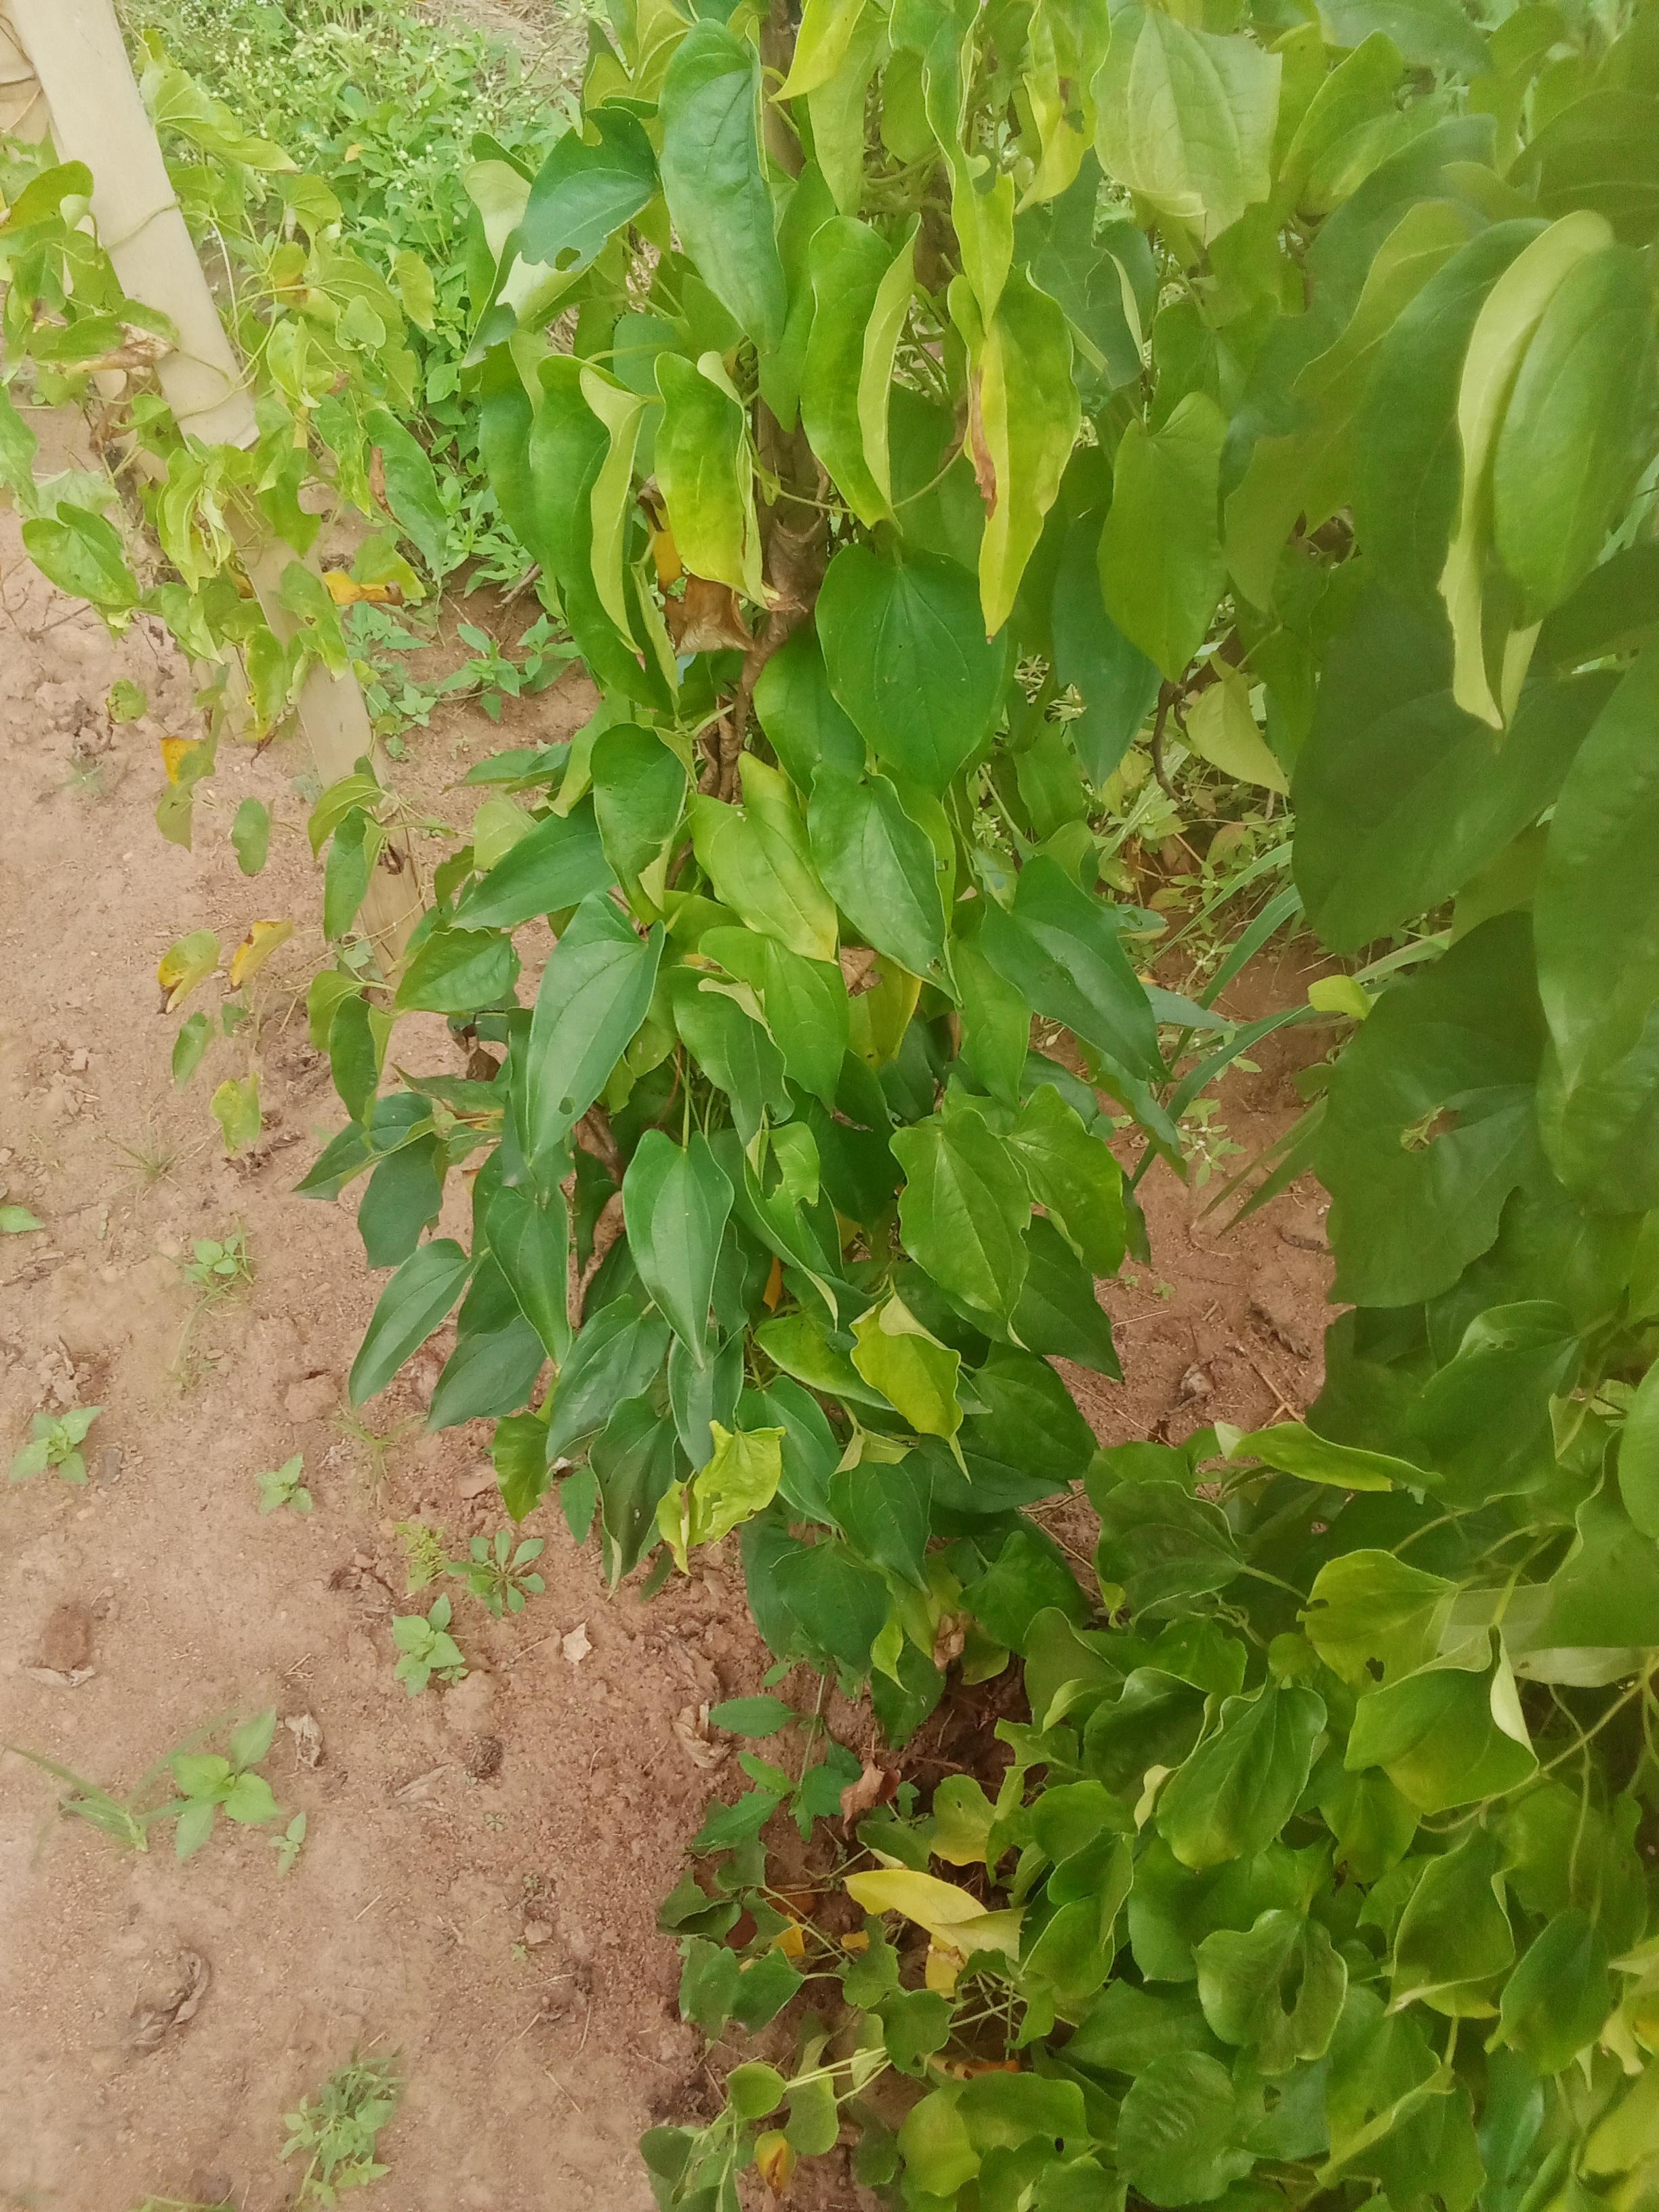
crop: yam
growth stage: vegetative
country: Nigeria
